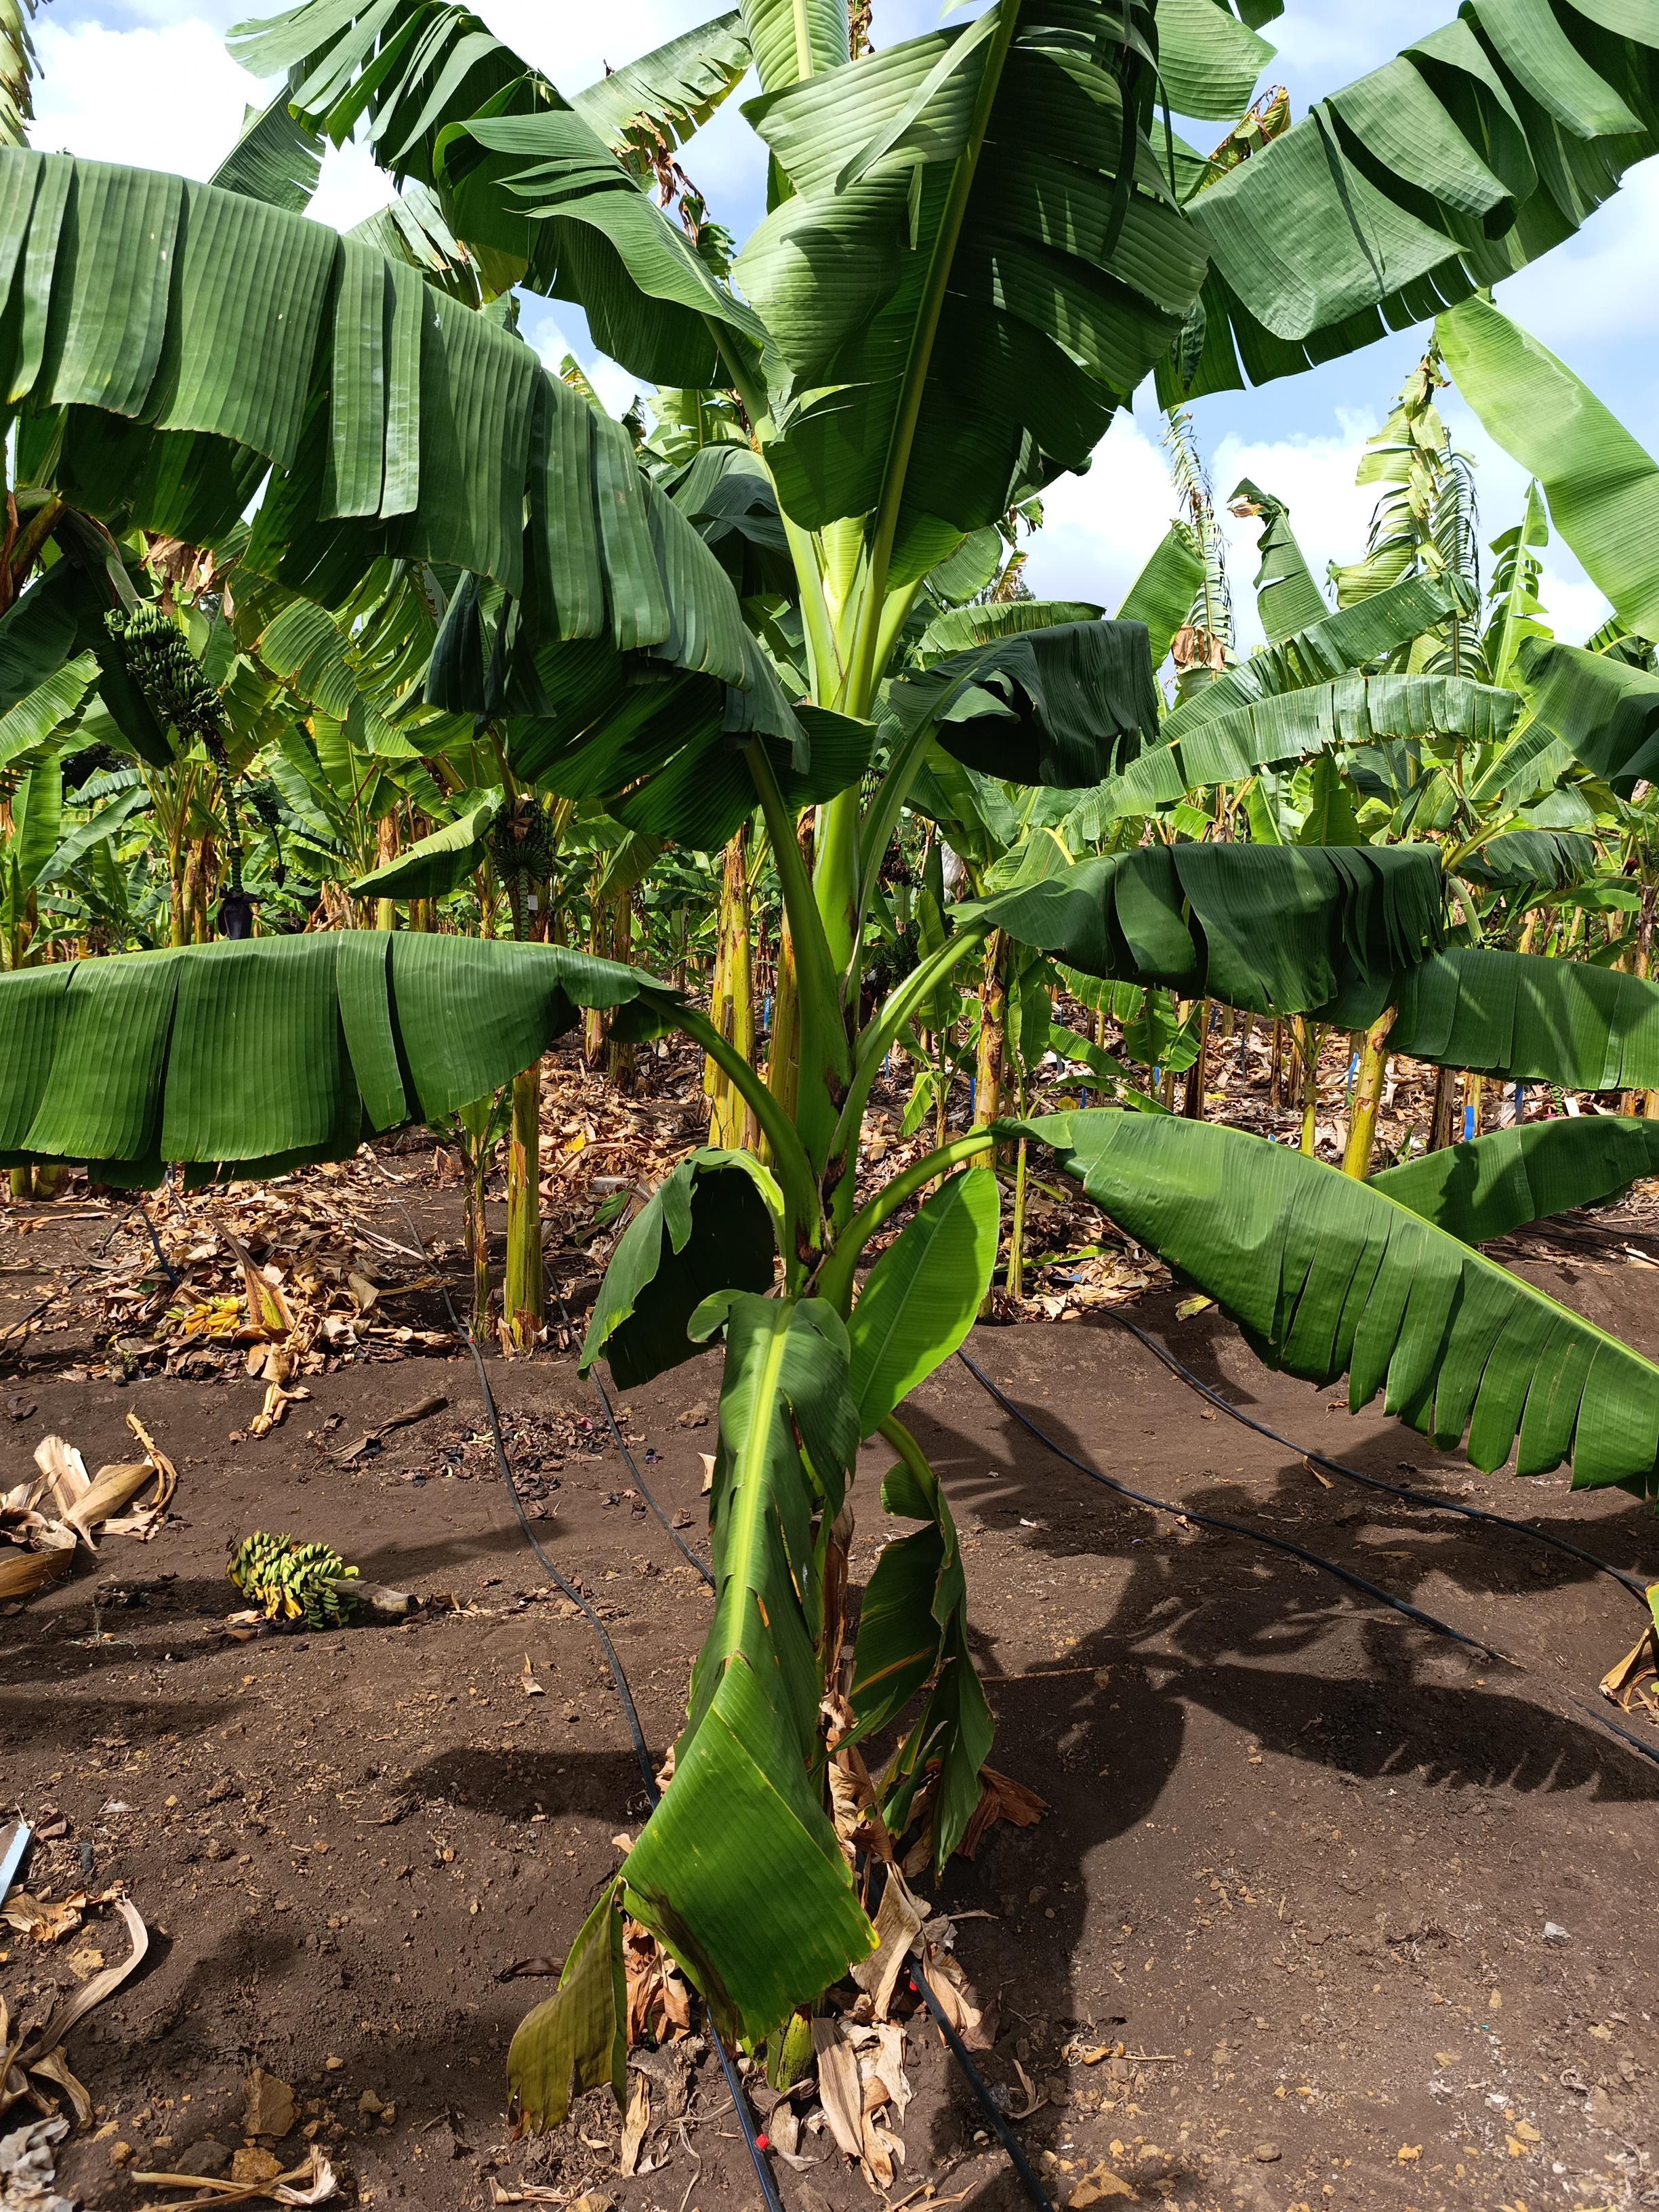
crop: banana
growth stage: vegetative
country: Tanzania
